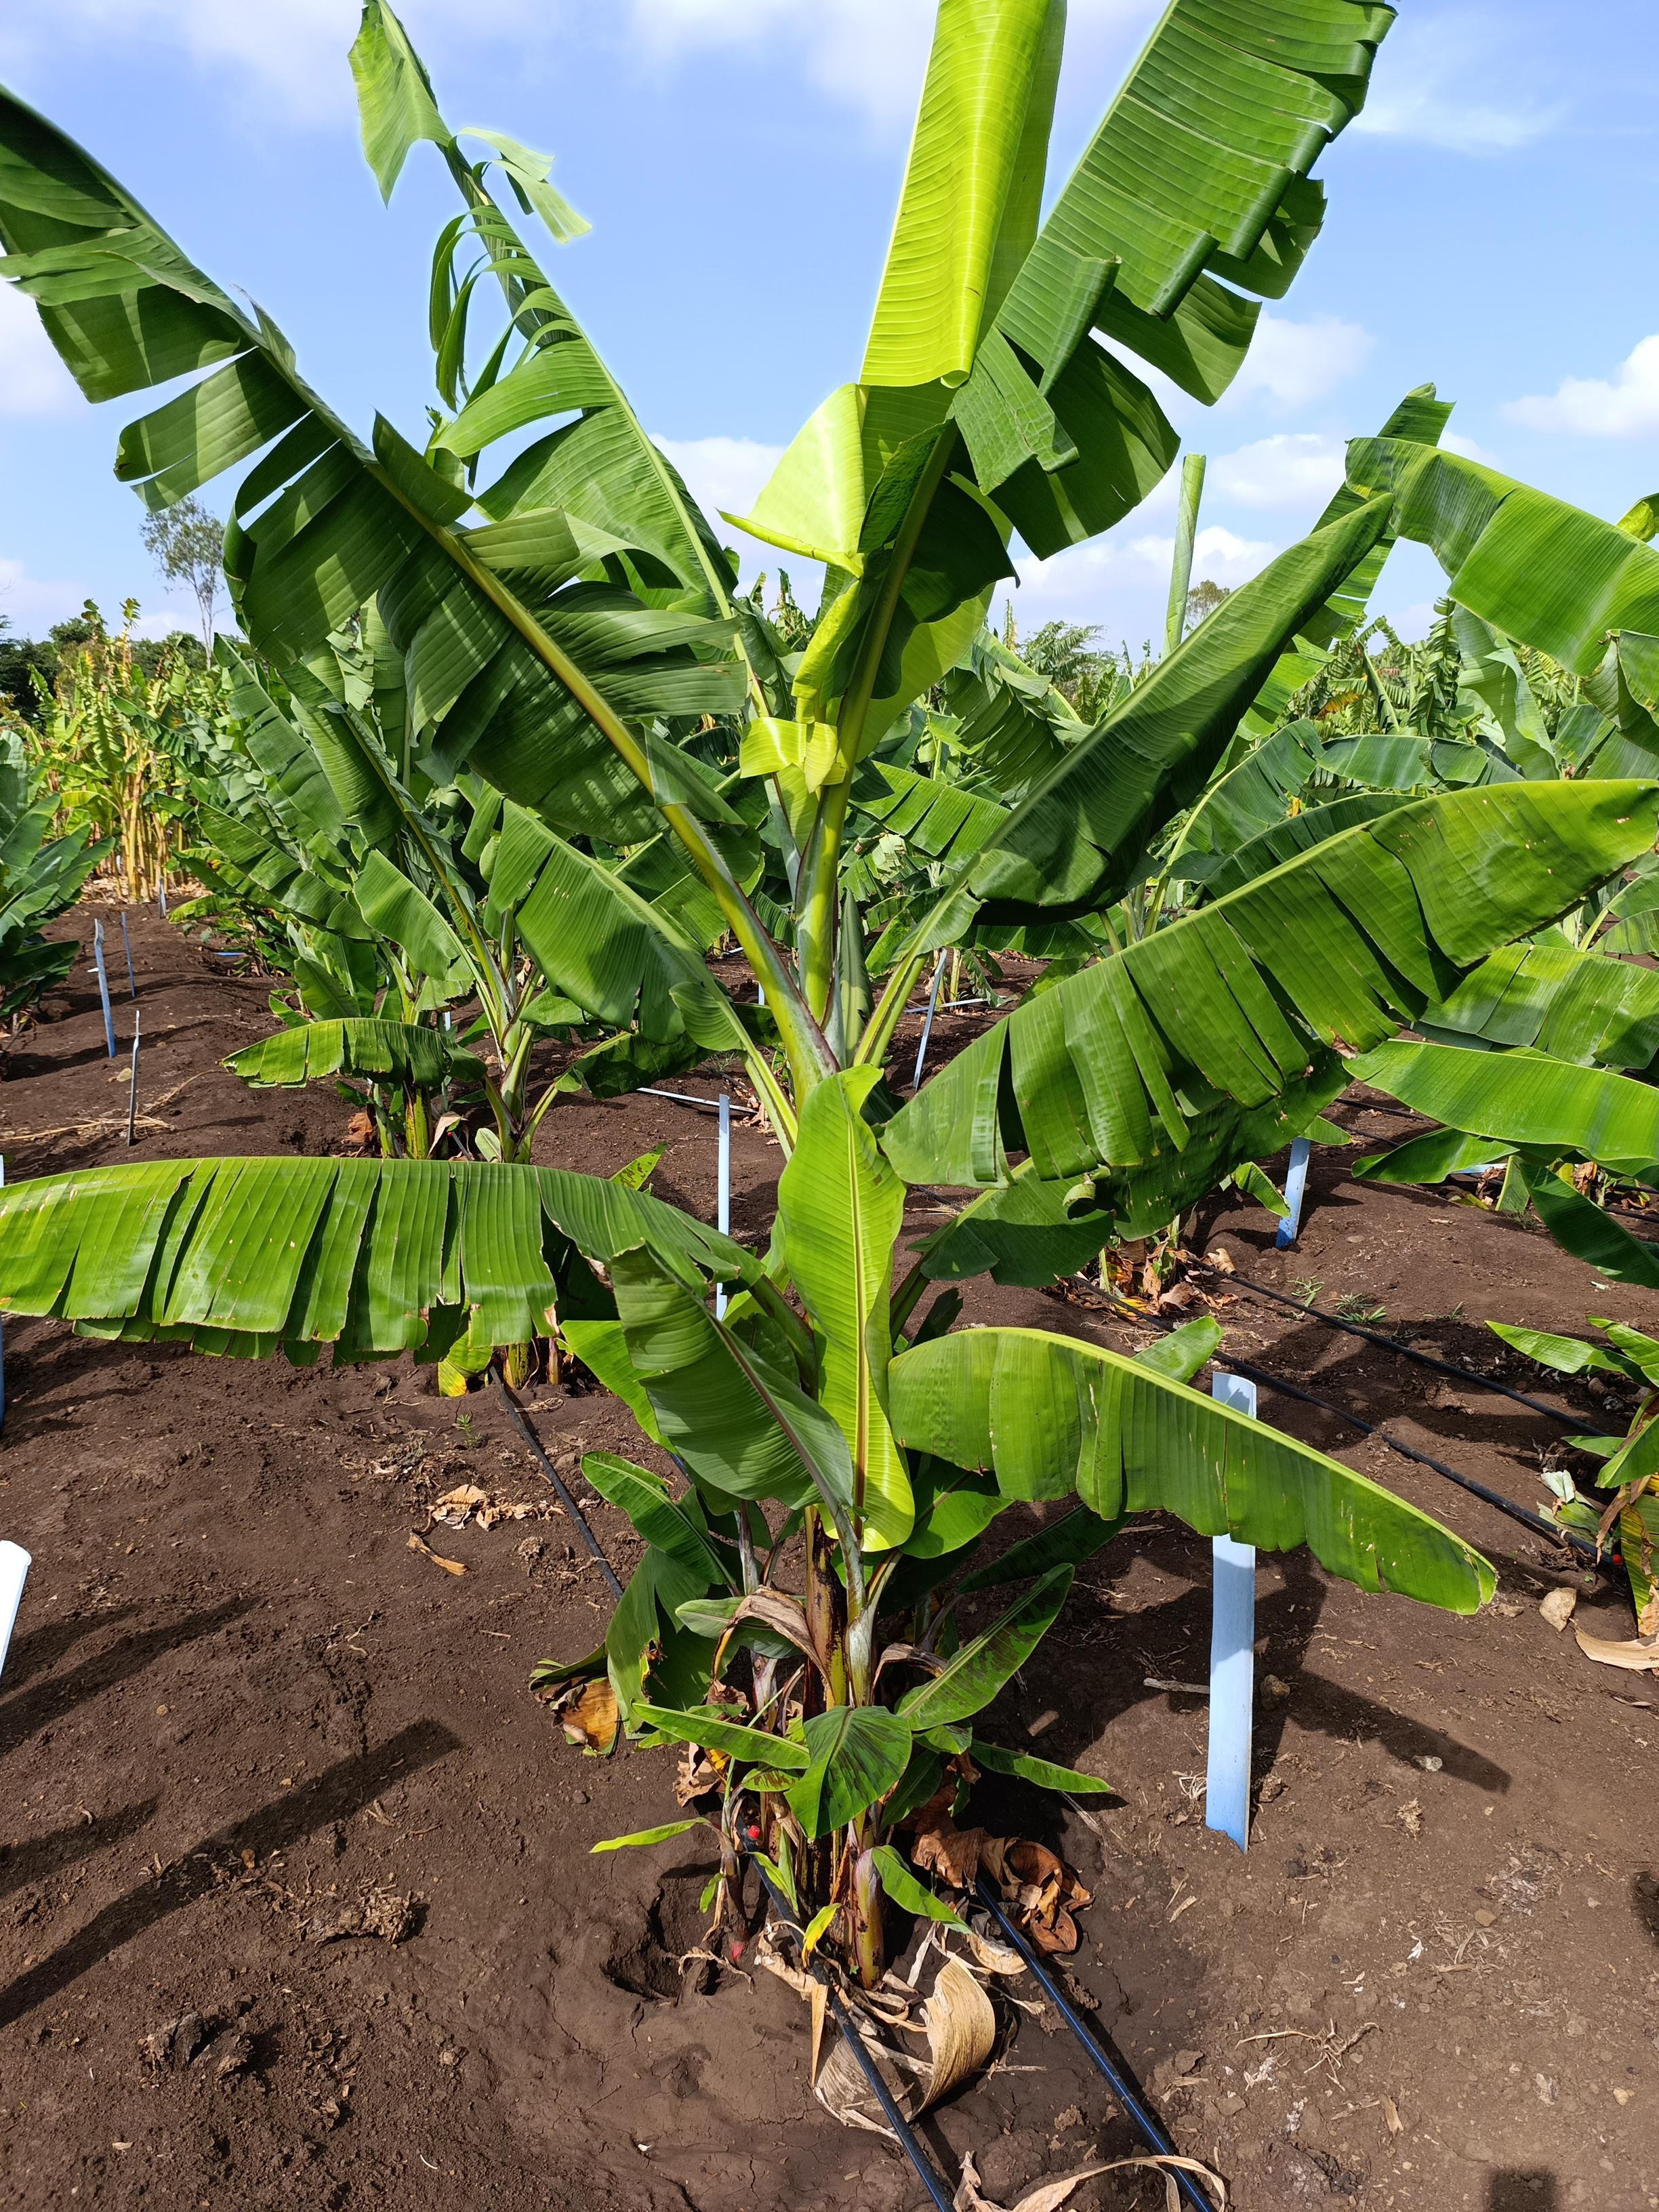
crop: banana
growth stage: vegetative
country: Tanzania
